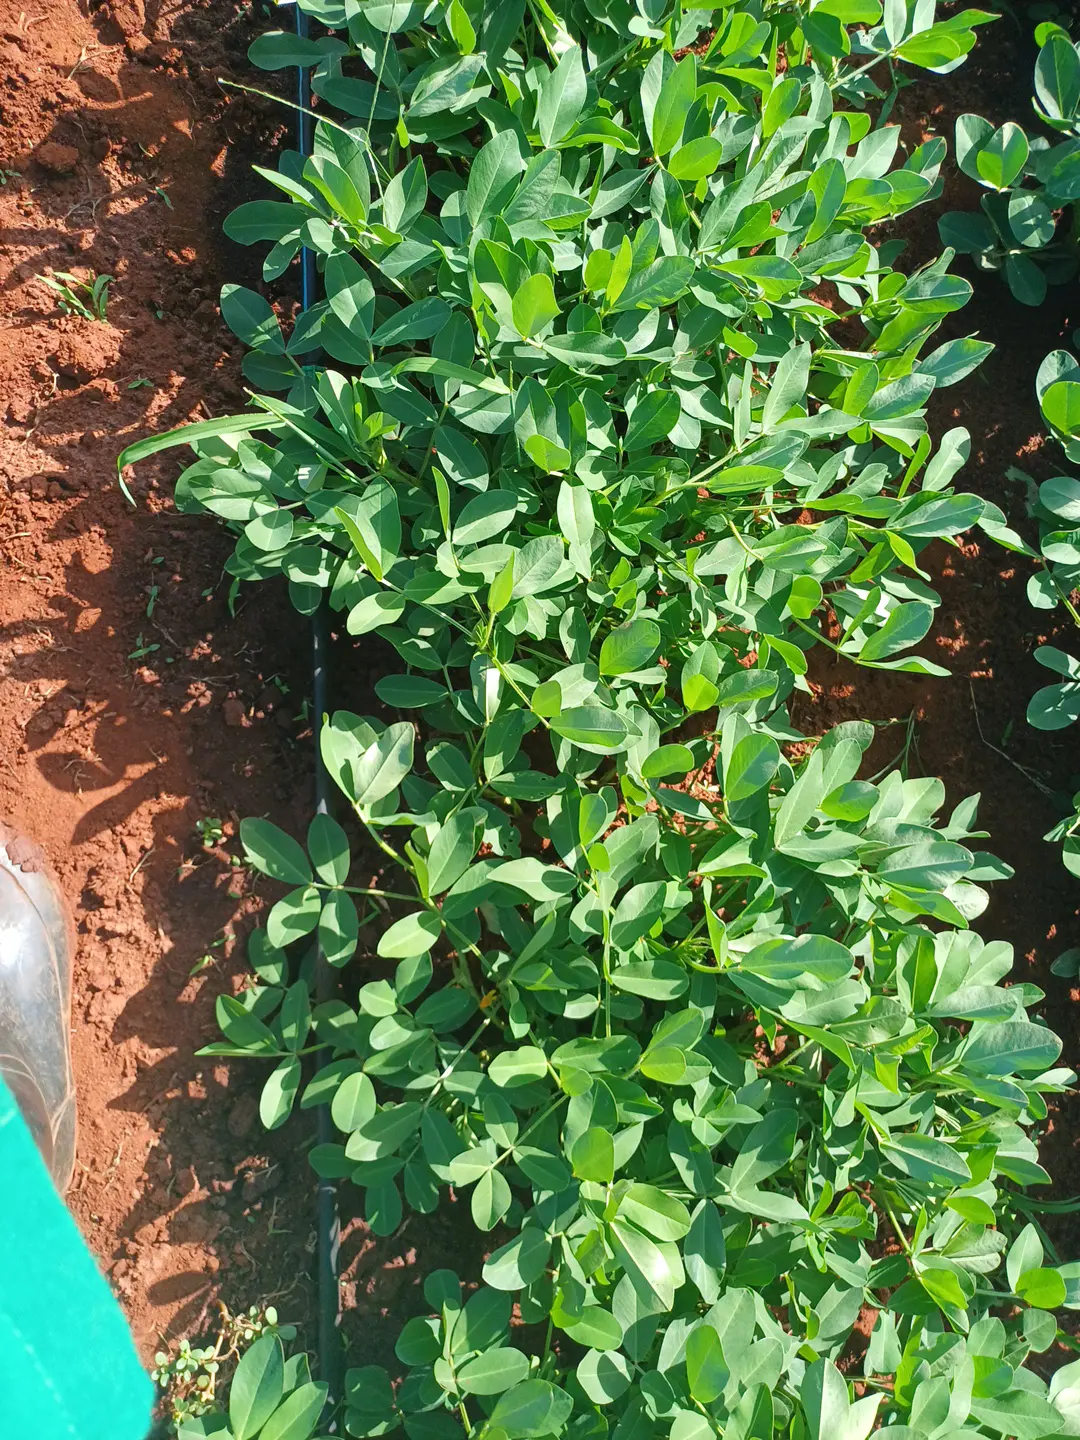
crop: groundnut
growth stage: flowering
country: Kenya
